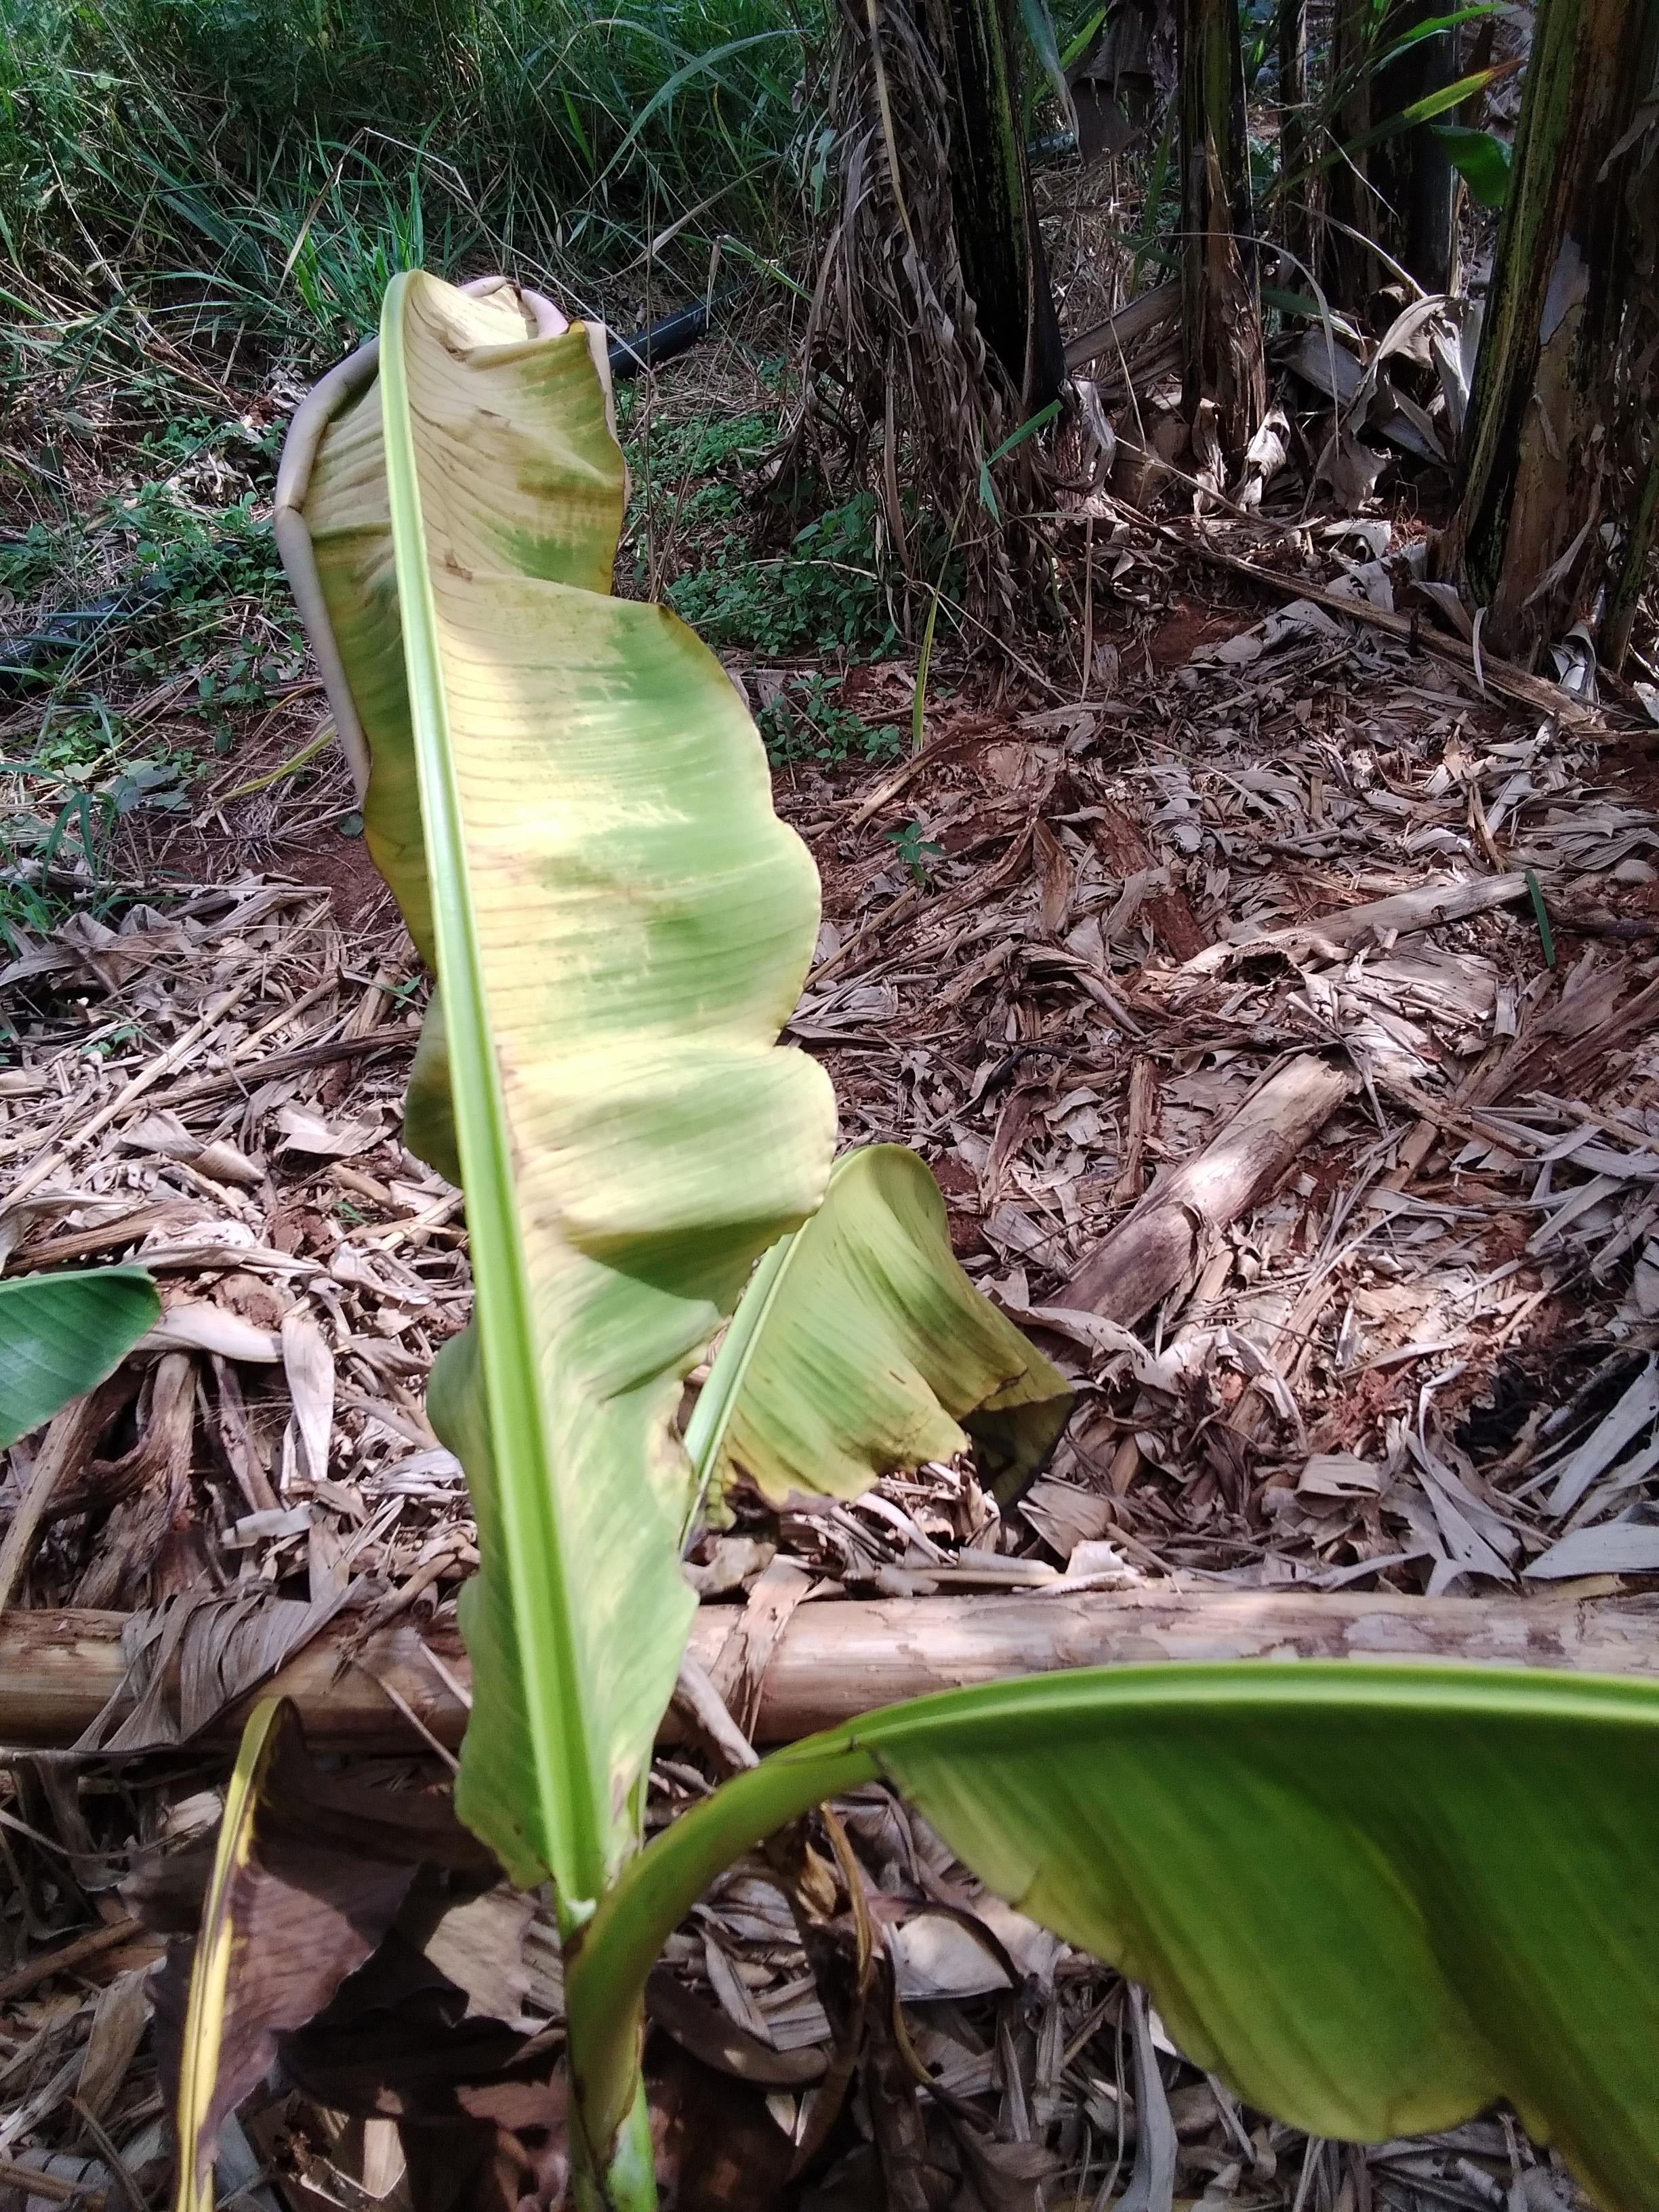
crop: banana
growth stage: vegetative
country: Uganda
